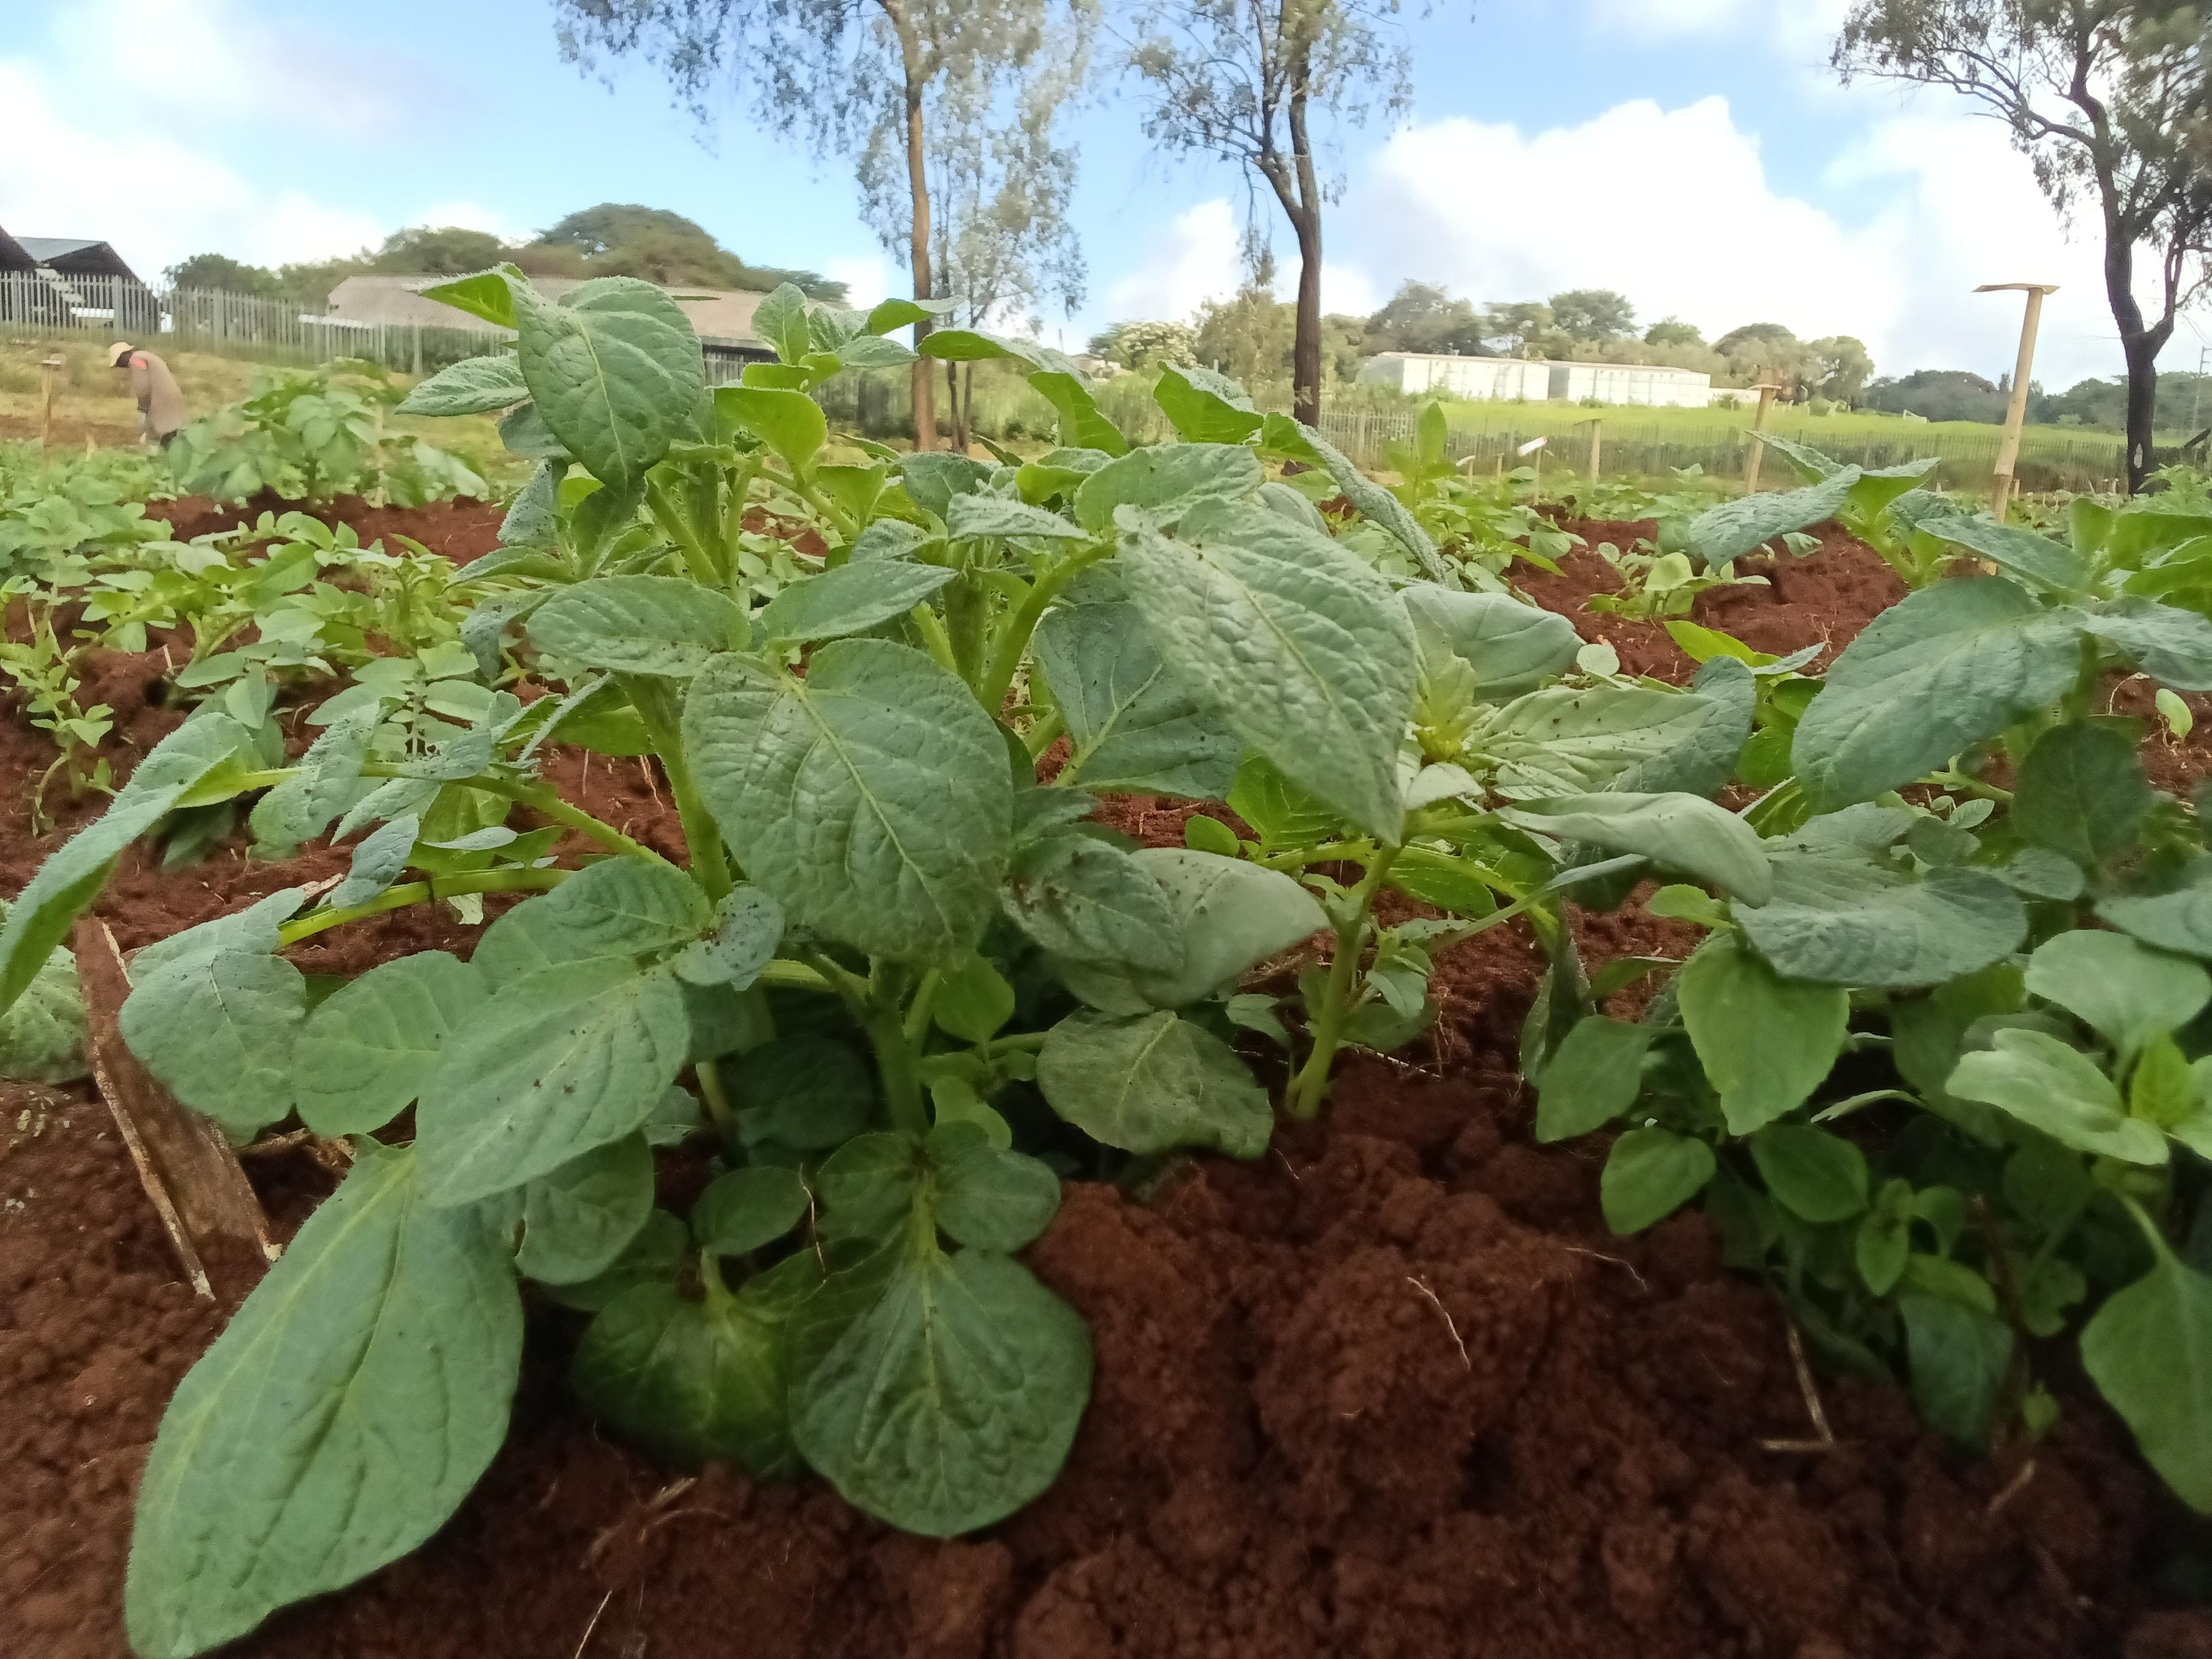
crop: potato
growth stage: emergence
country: Kenya
